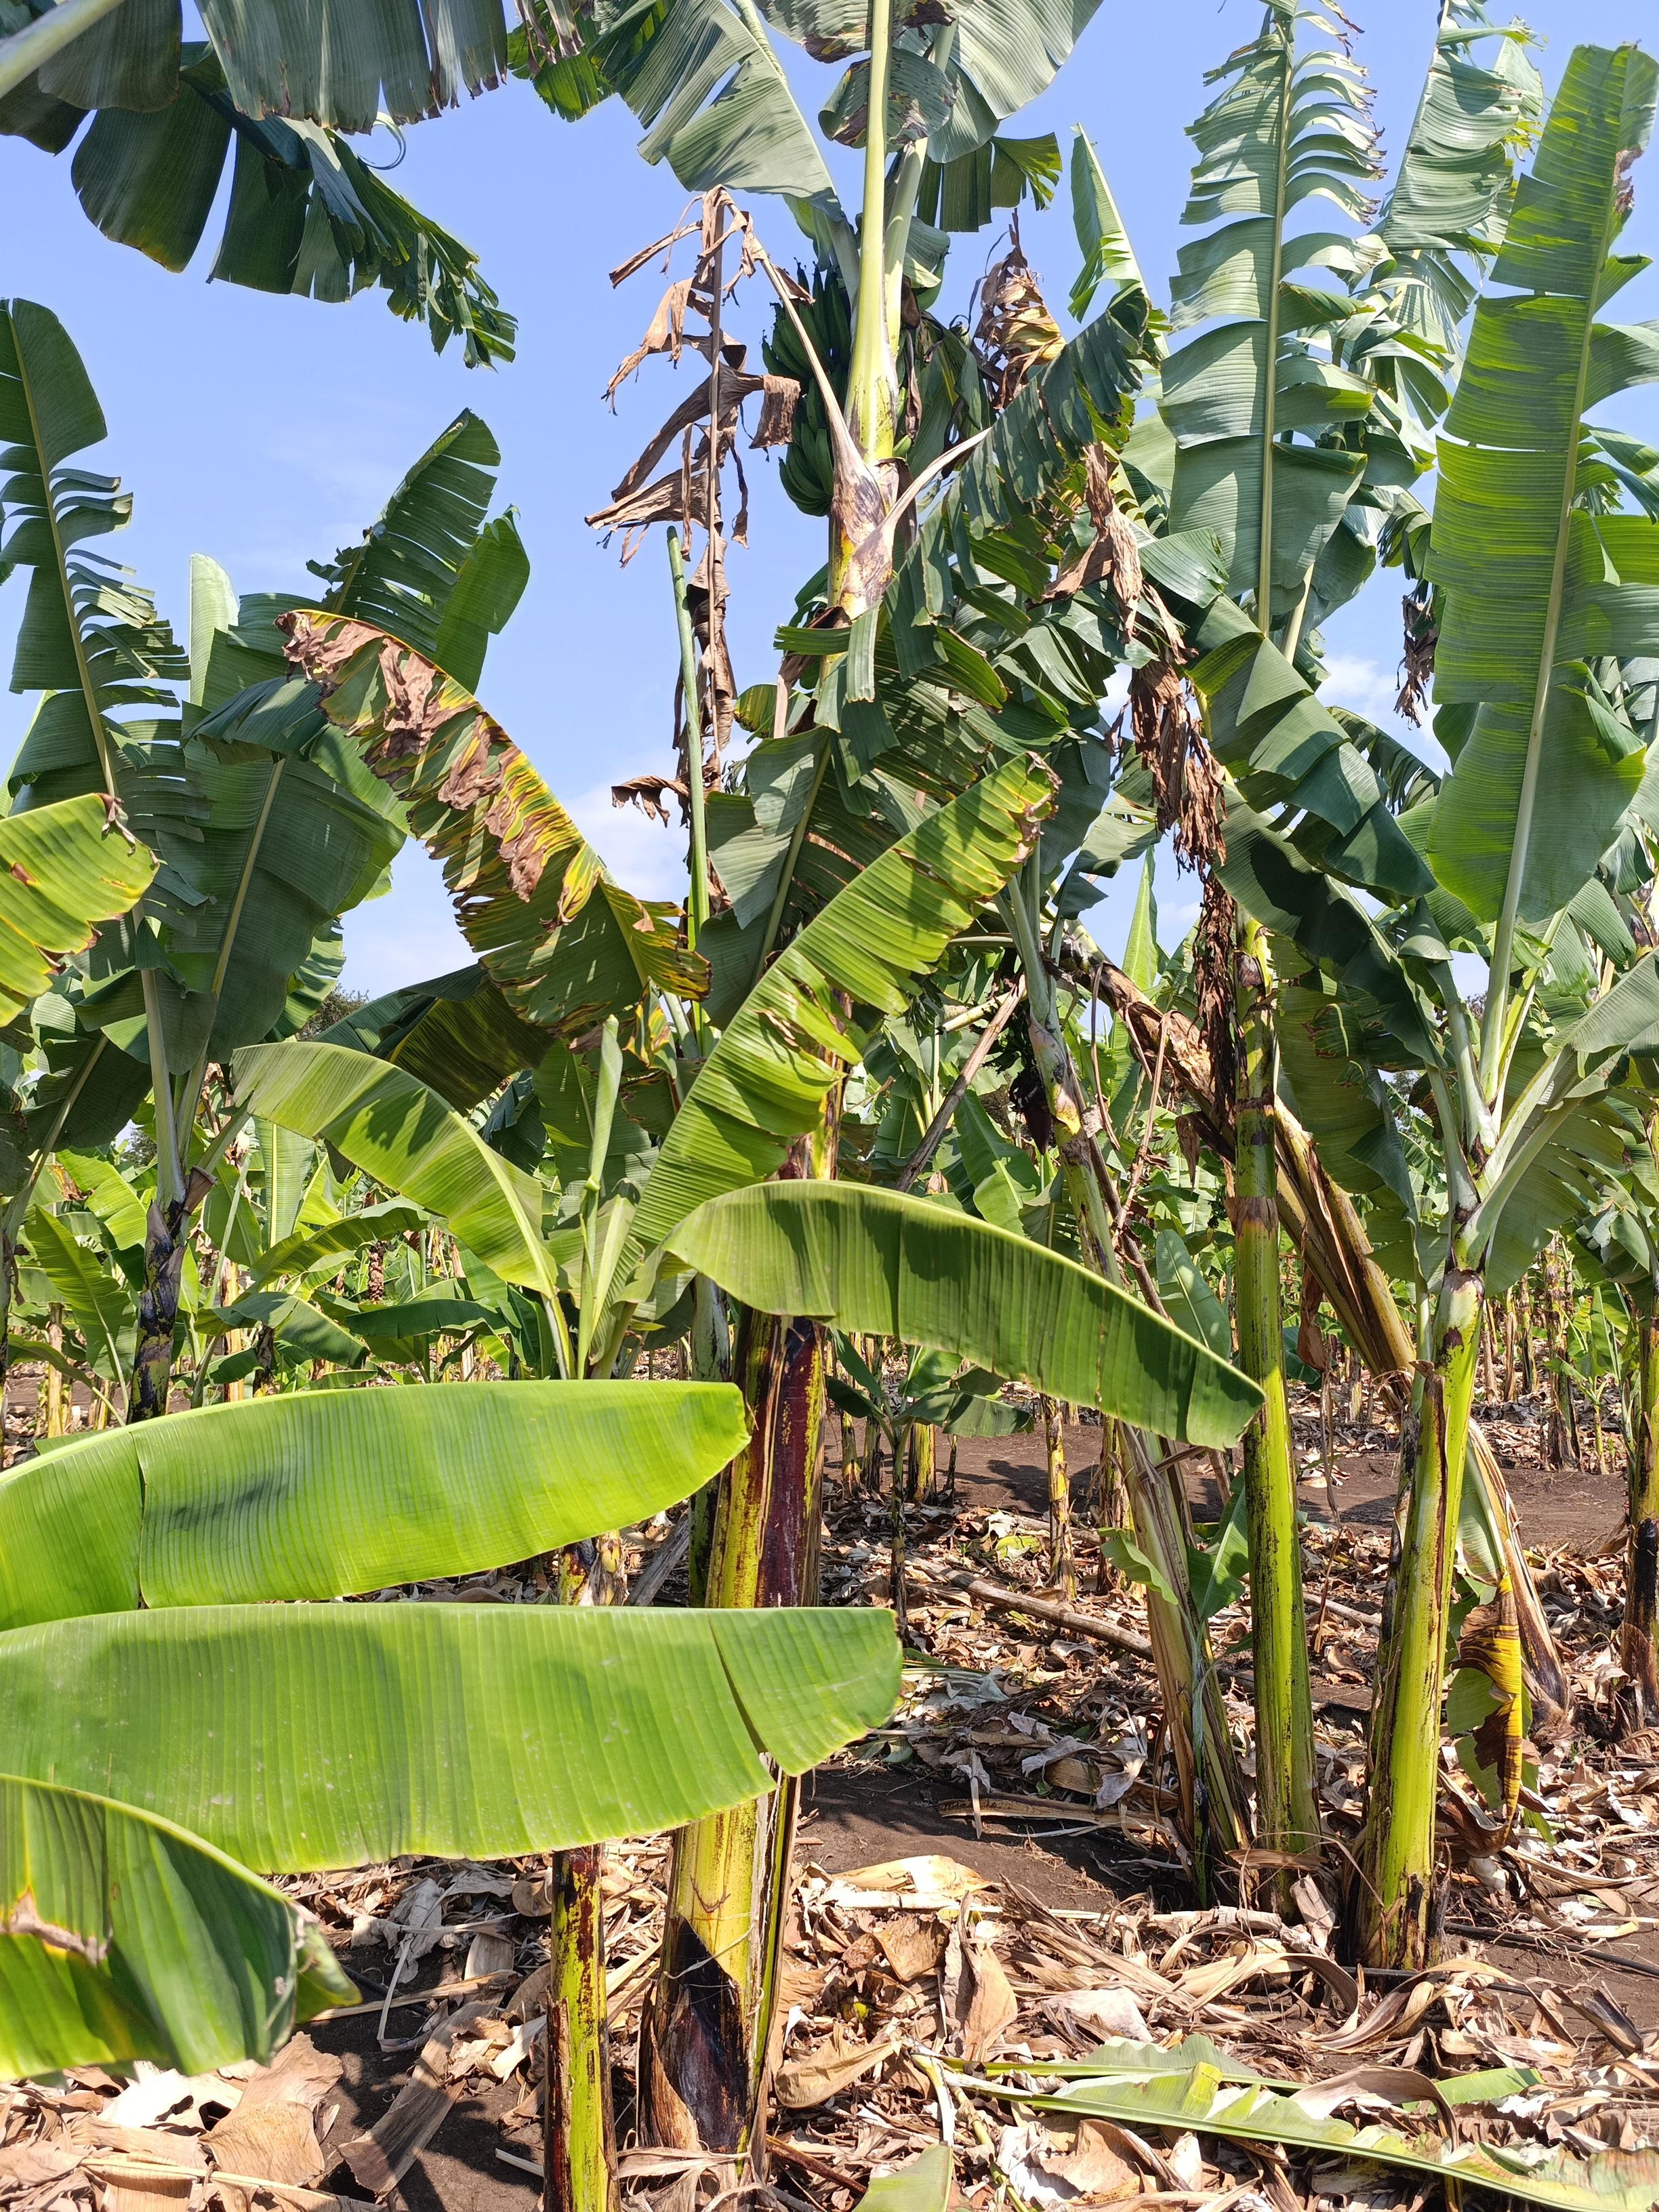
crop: banana
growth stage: development fruit
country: Tanzania
